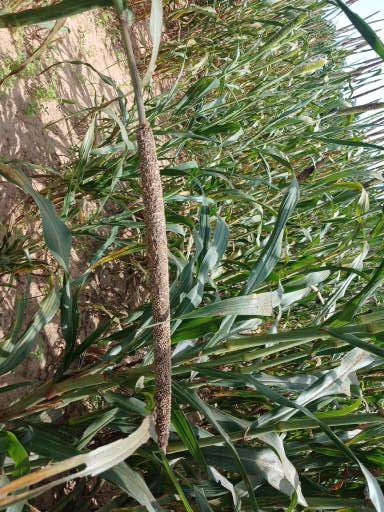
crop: pearl millet
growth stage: maturity
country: Senegal
